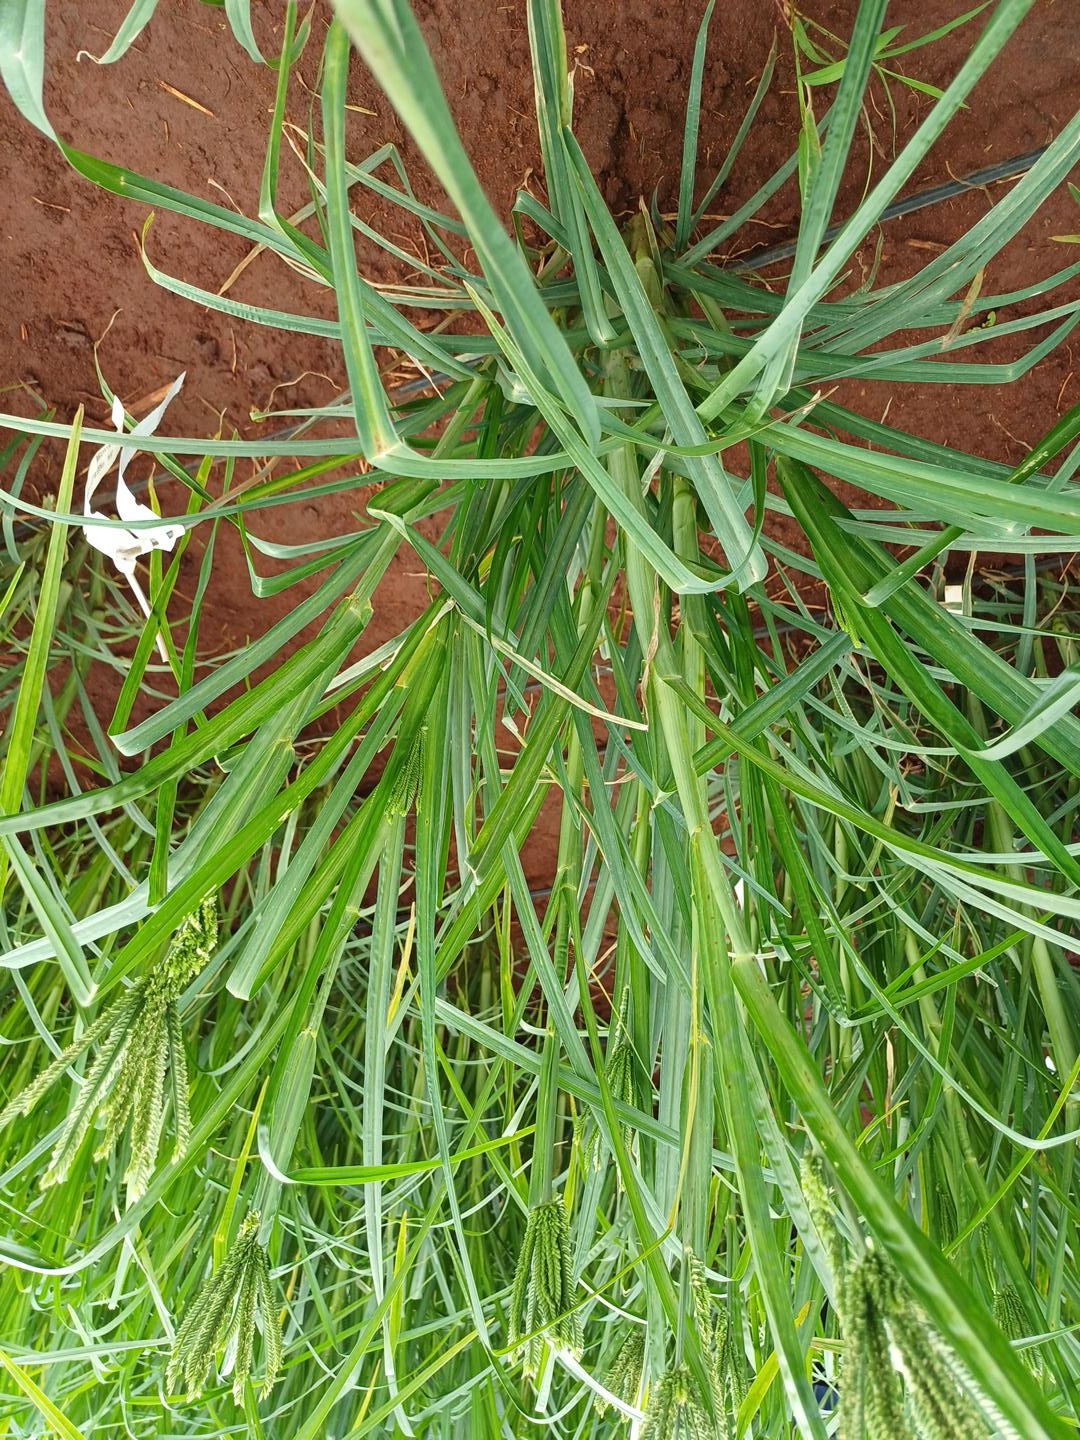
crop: finger millet
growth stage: heading tuber
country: Kenya
